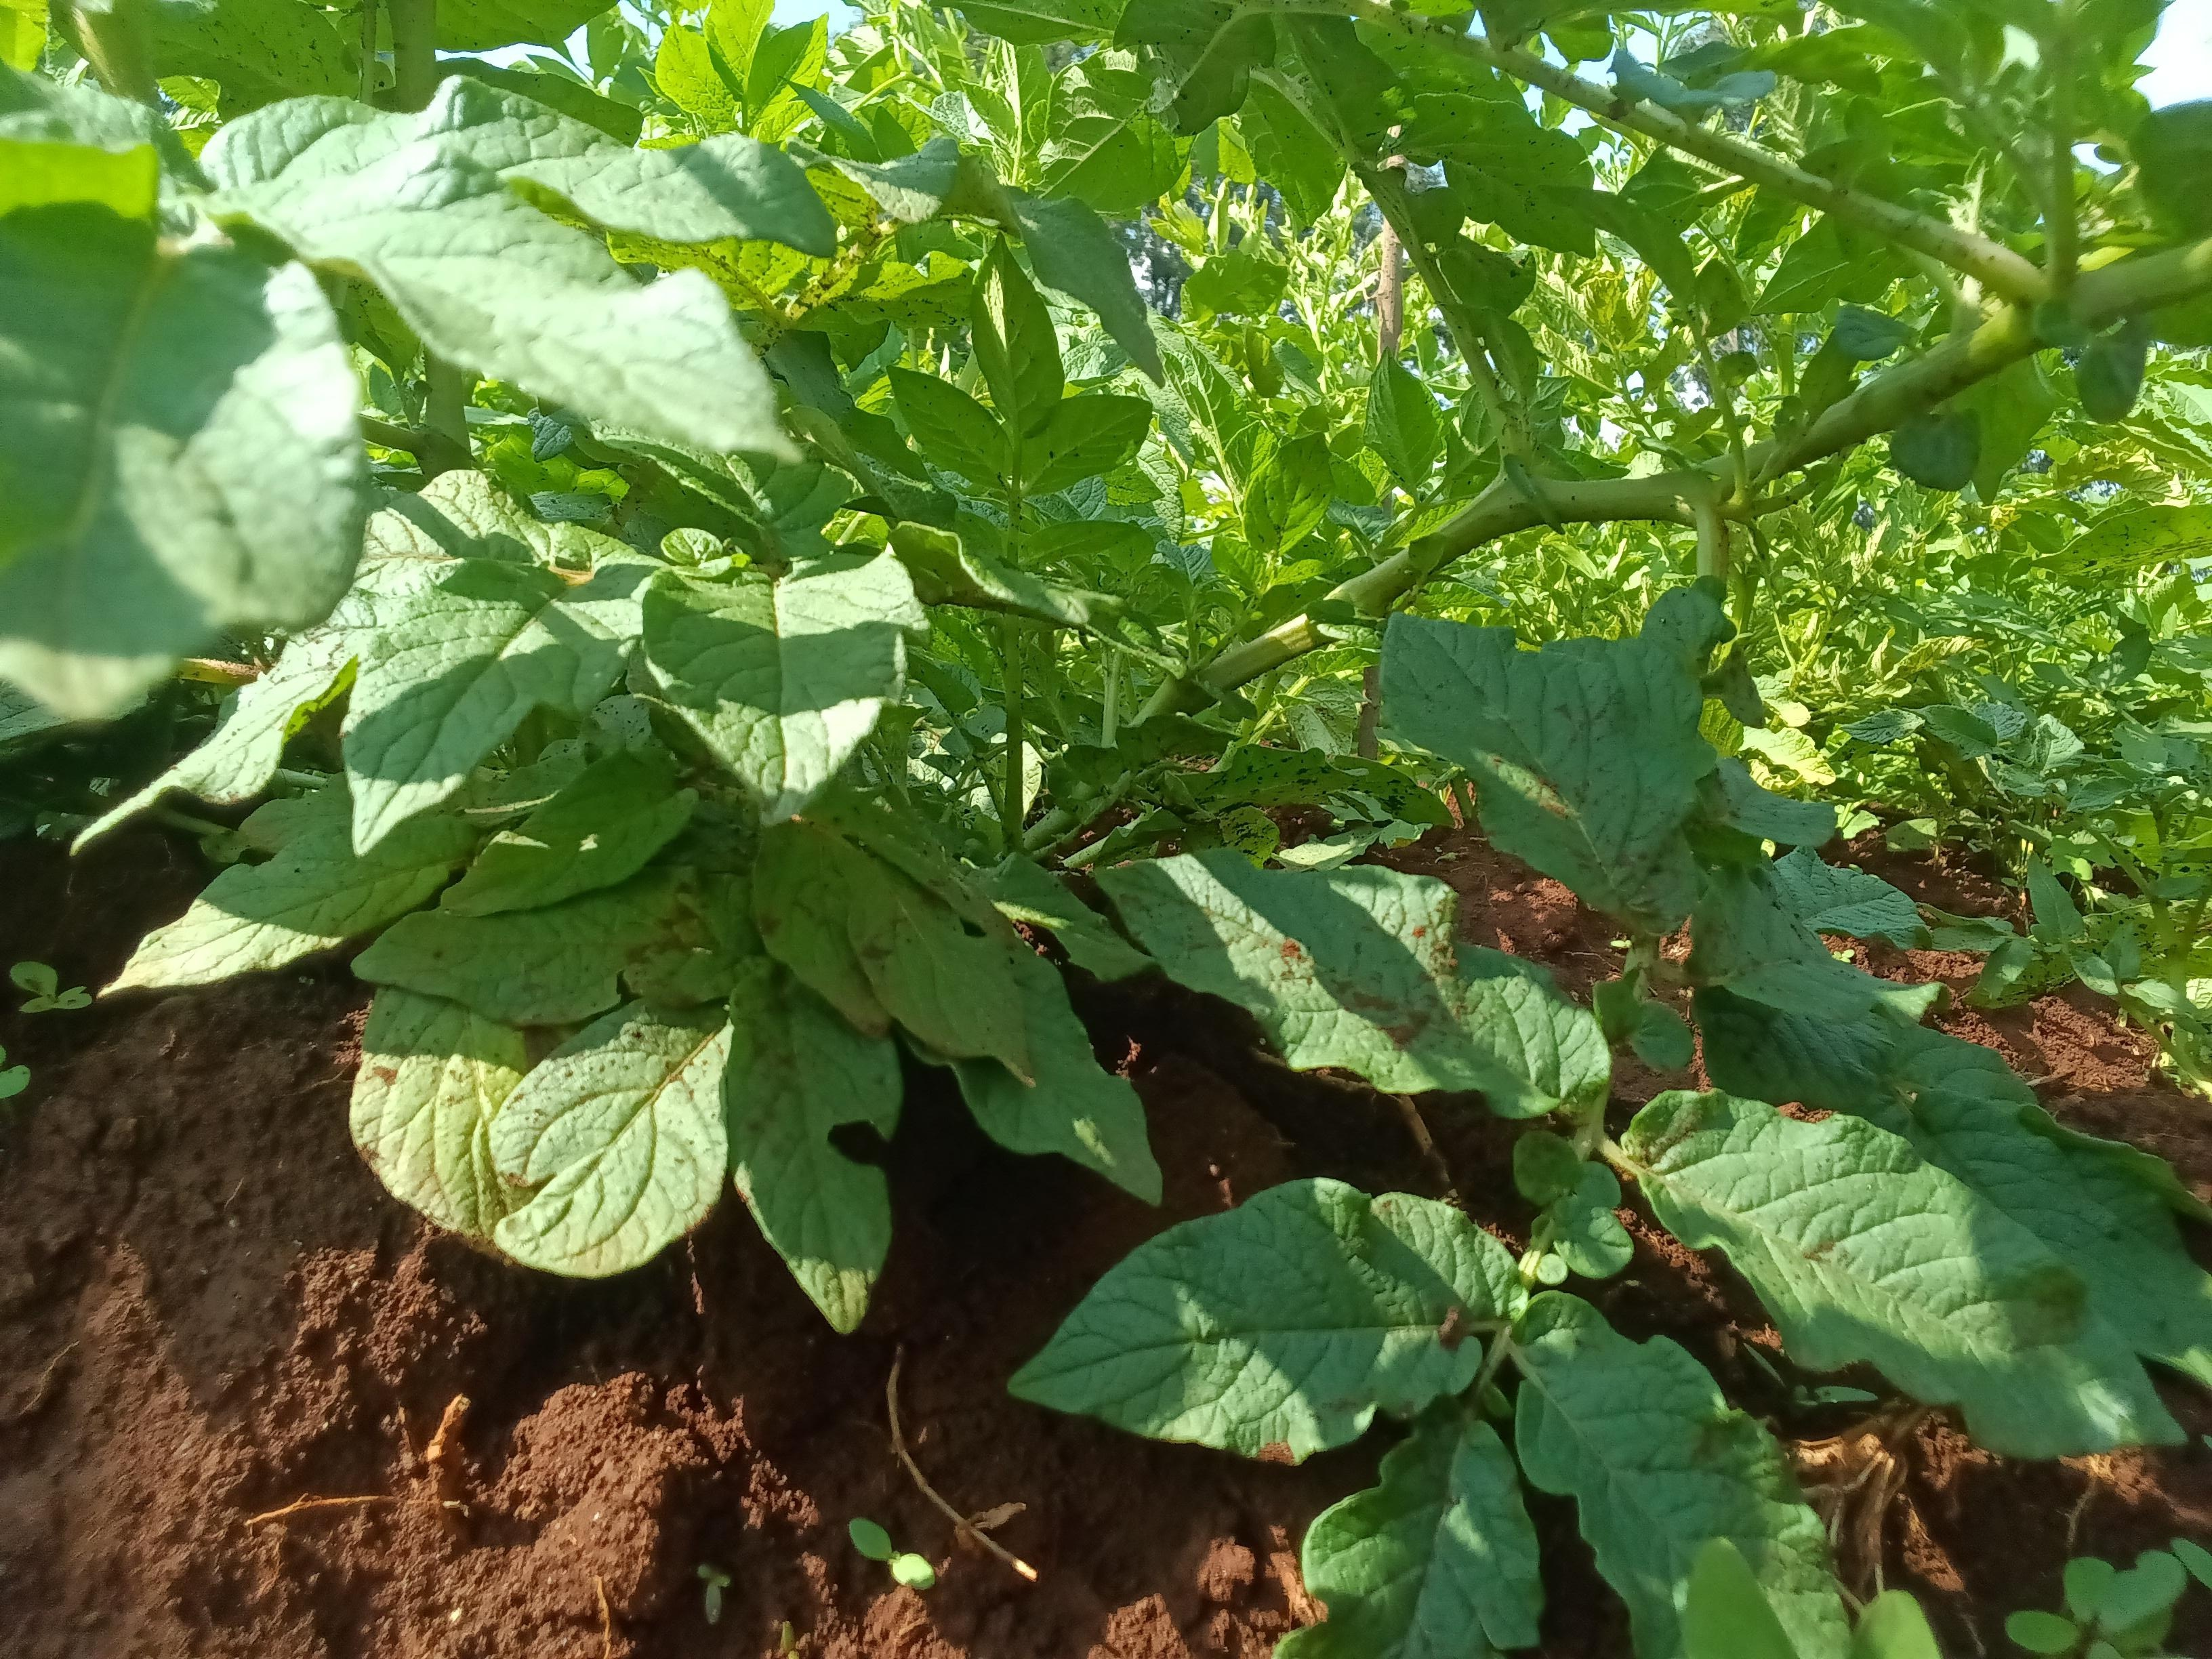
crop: potato
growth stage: flowering
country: Kenya
